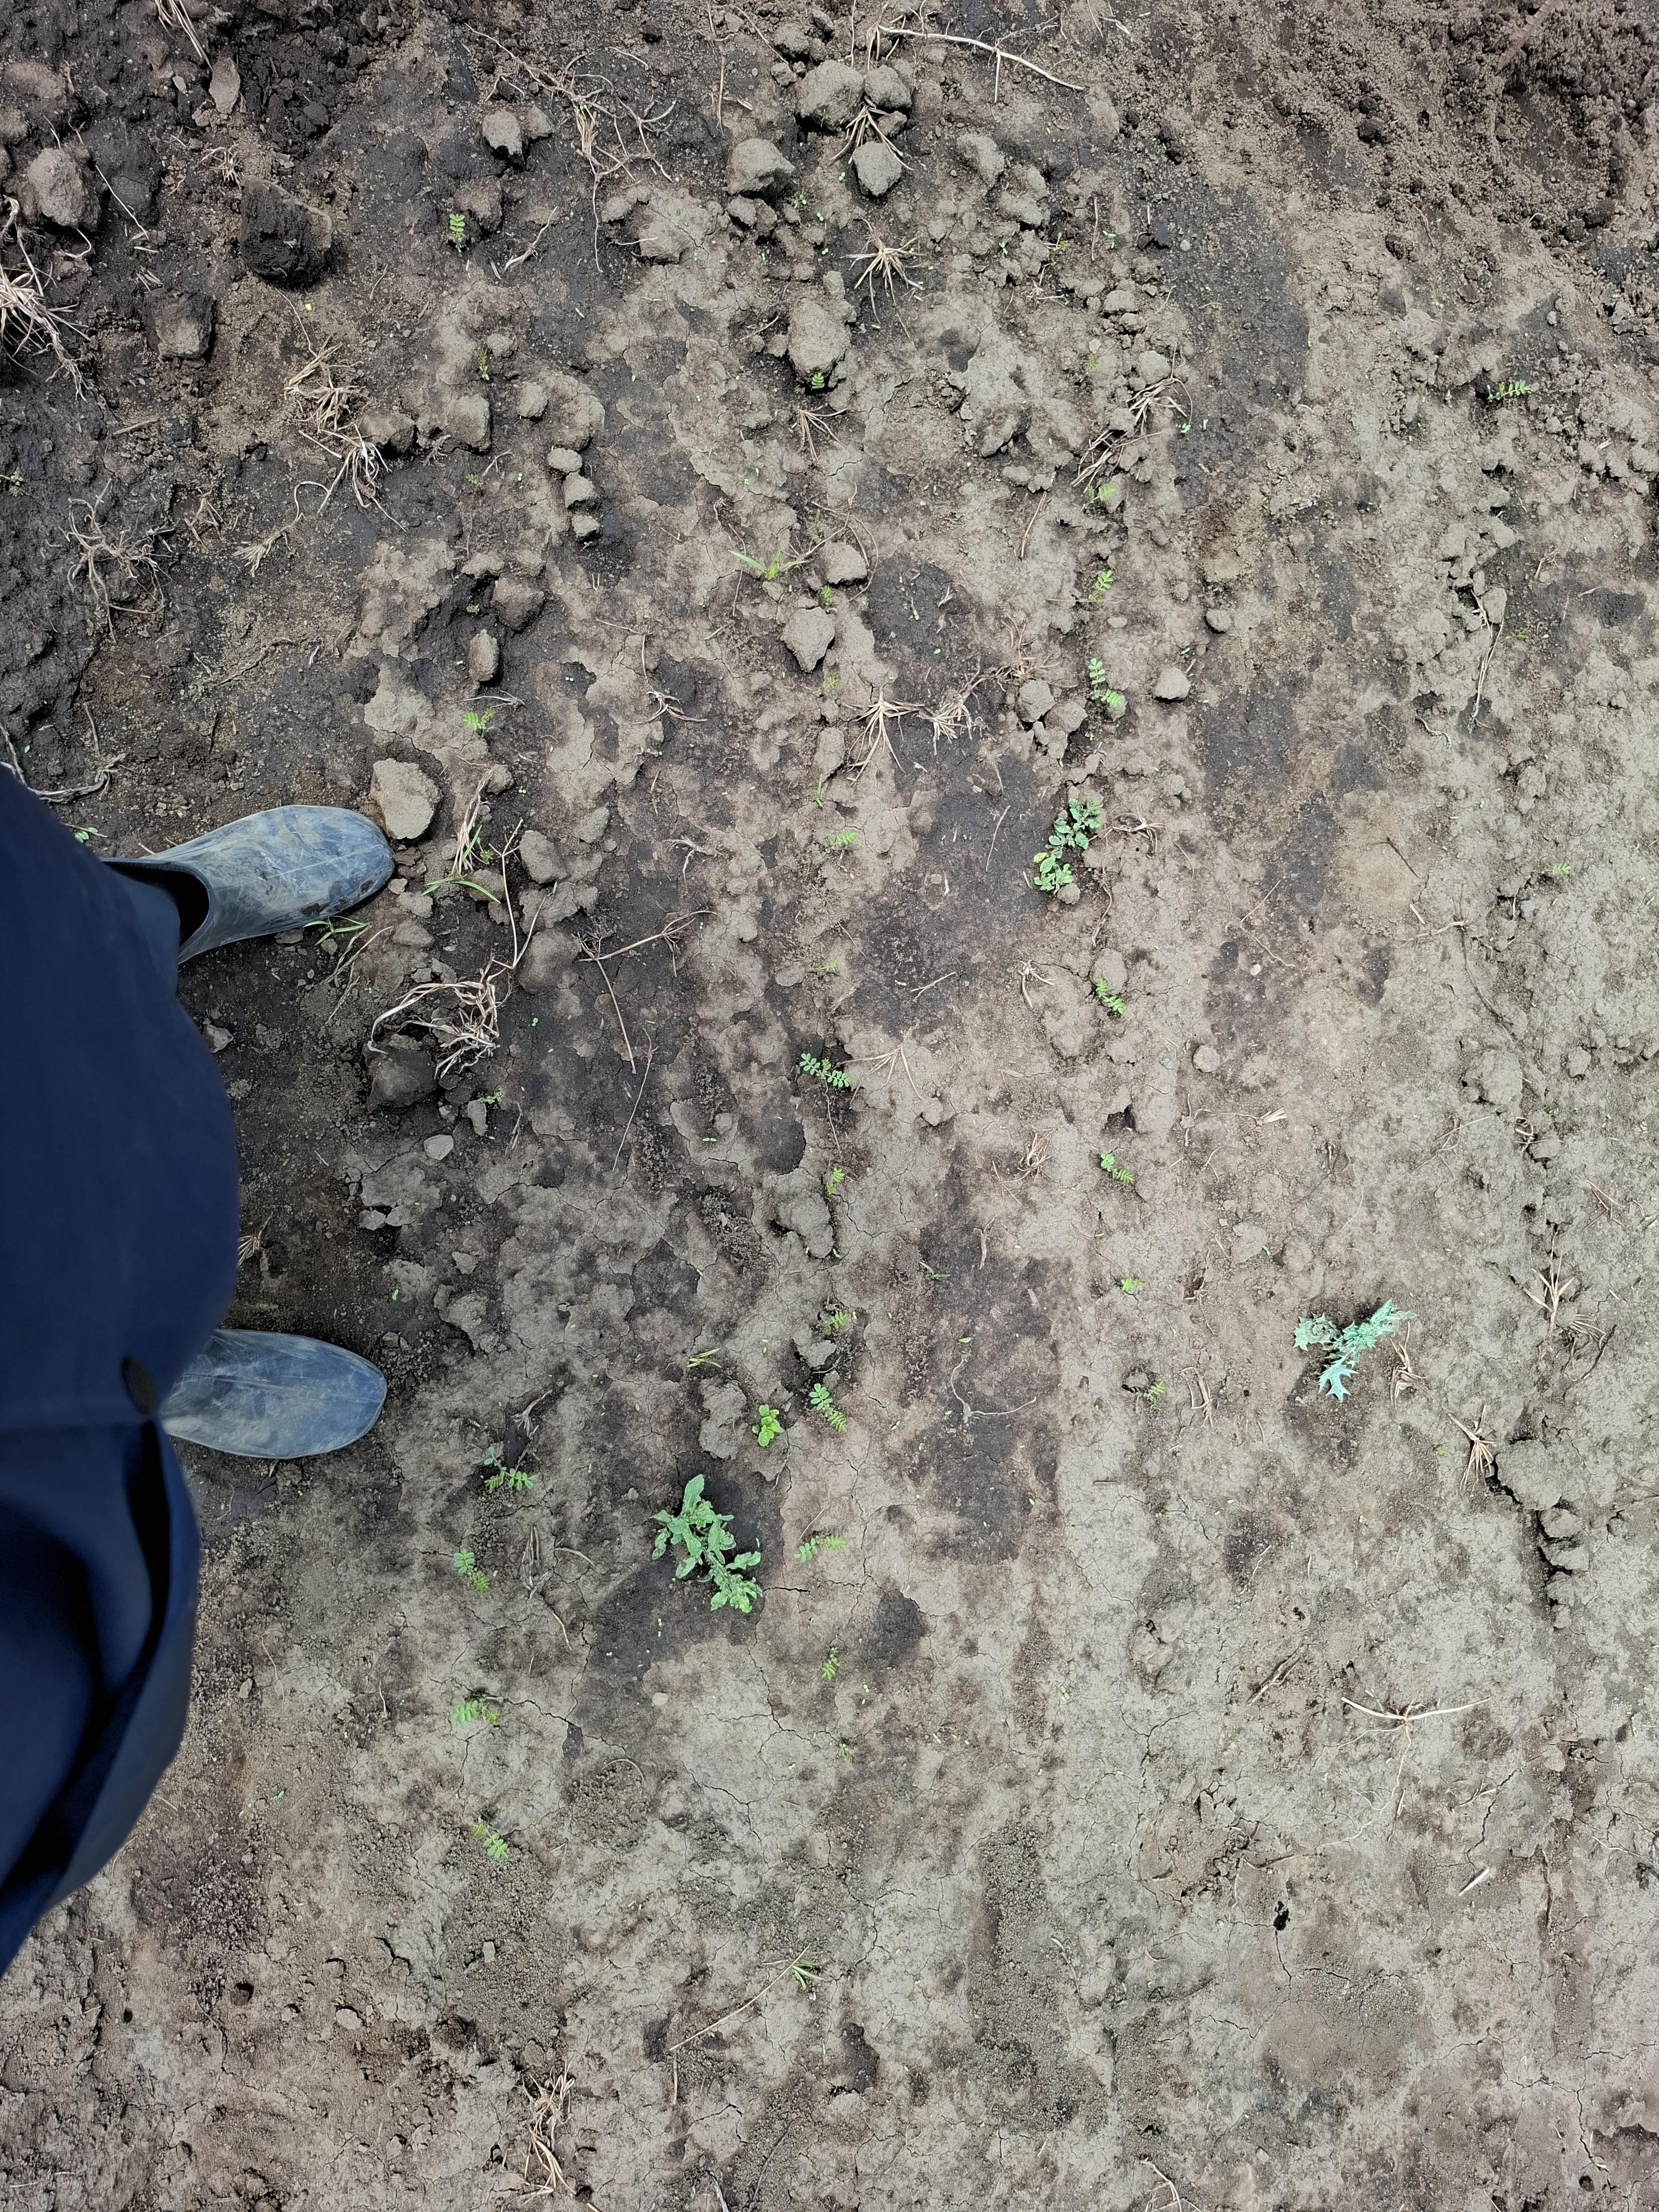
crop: chickpea
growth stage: emergence
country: Tanzania
